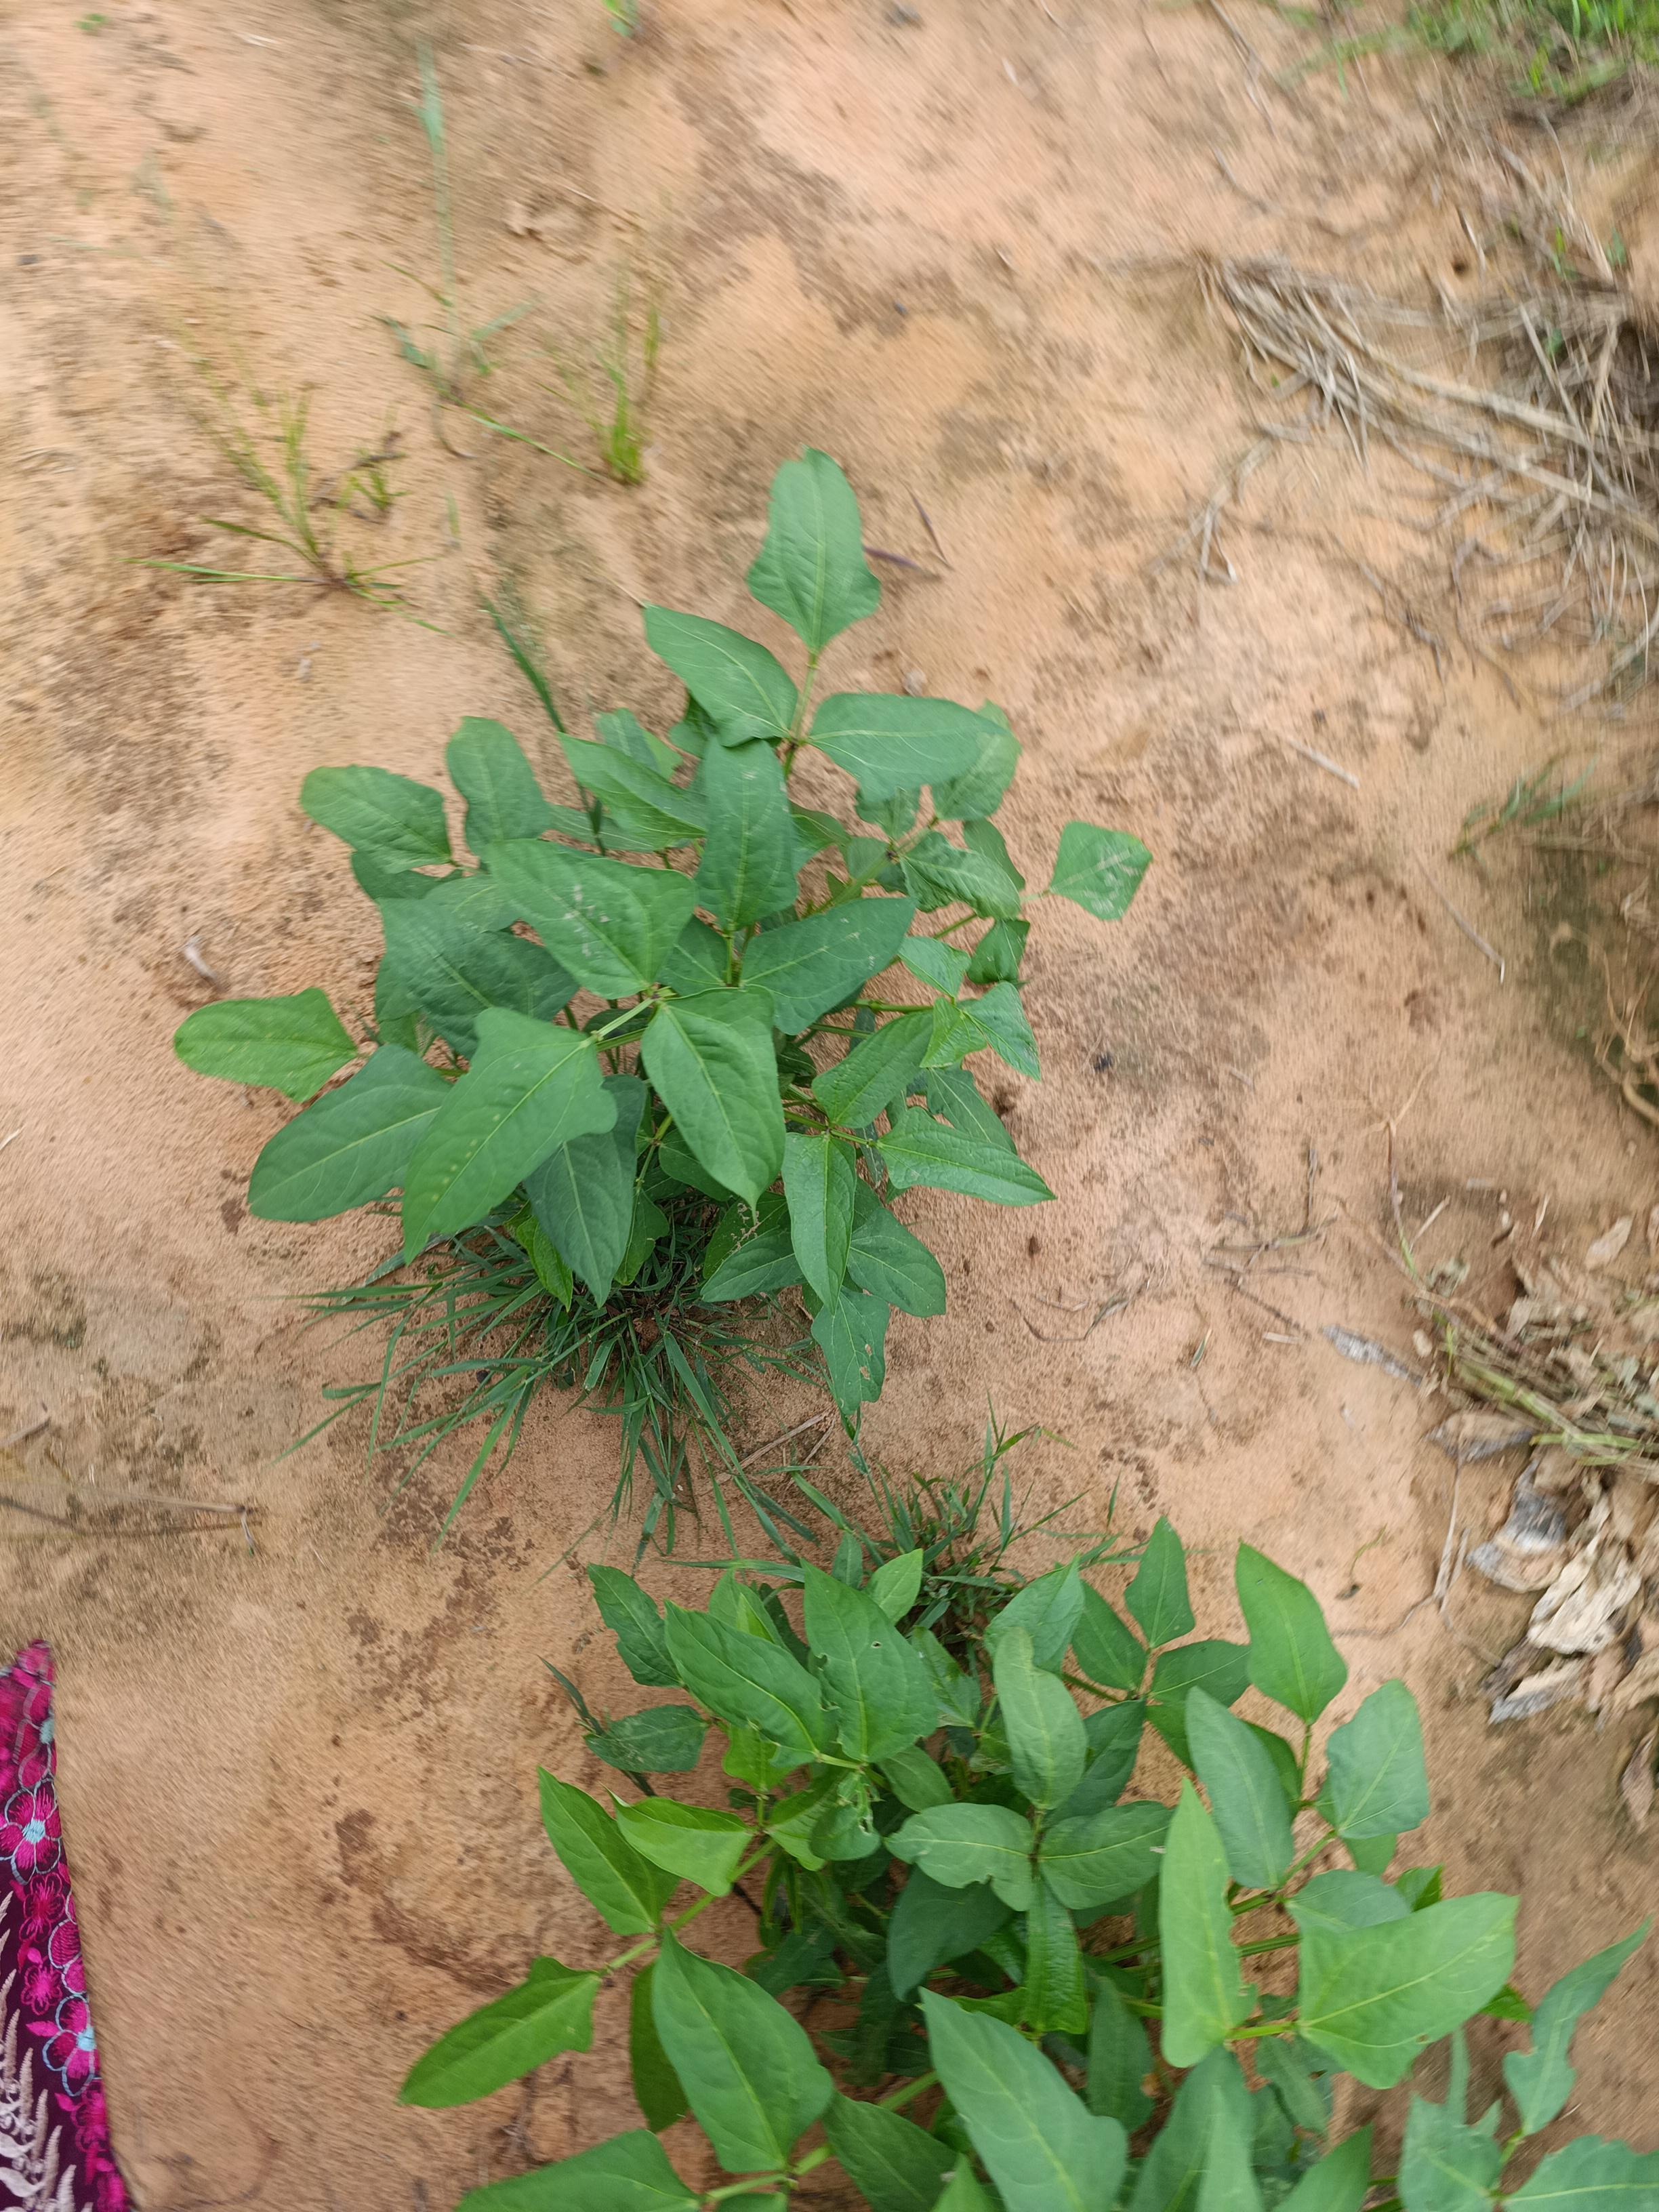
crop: cowpea
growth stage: emergence
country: Nigeria
